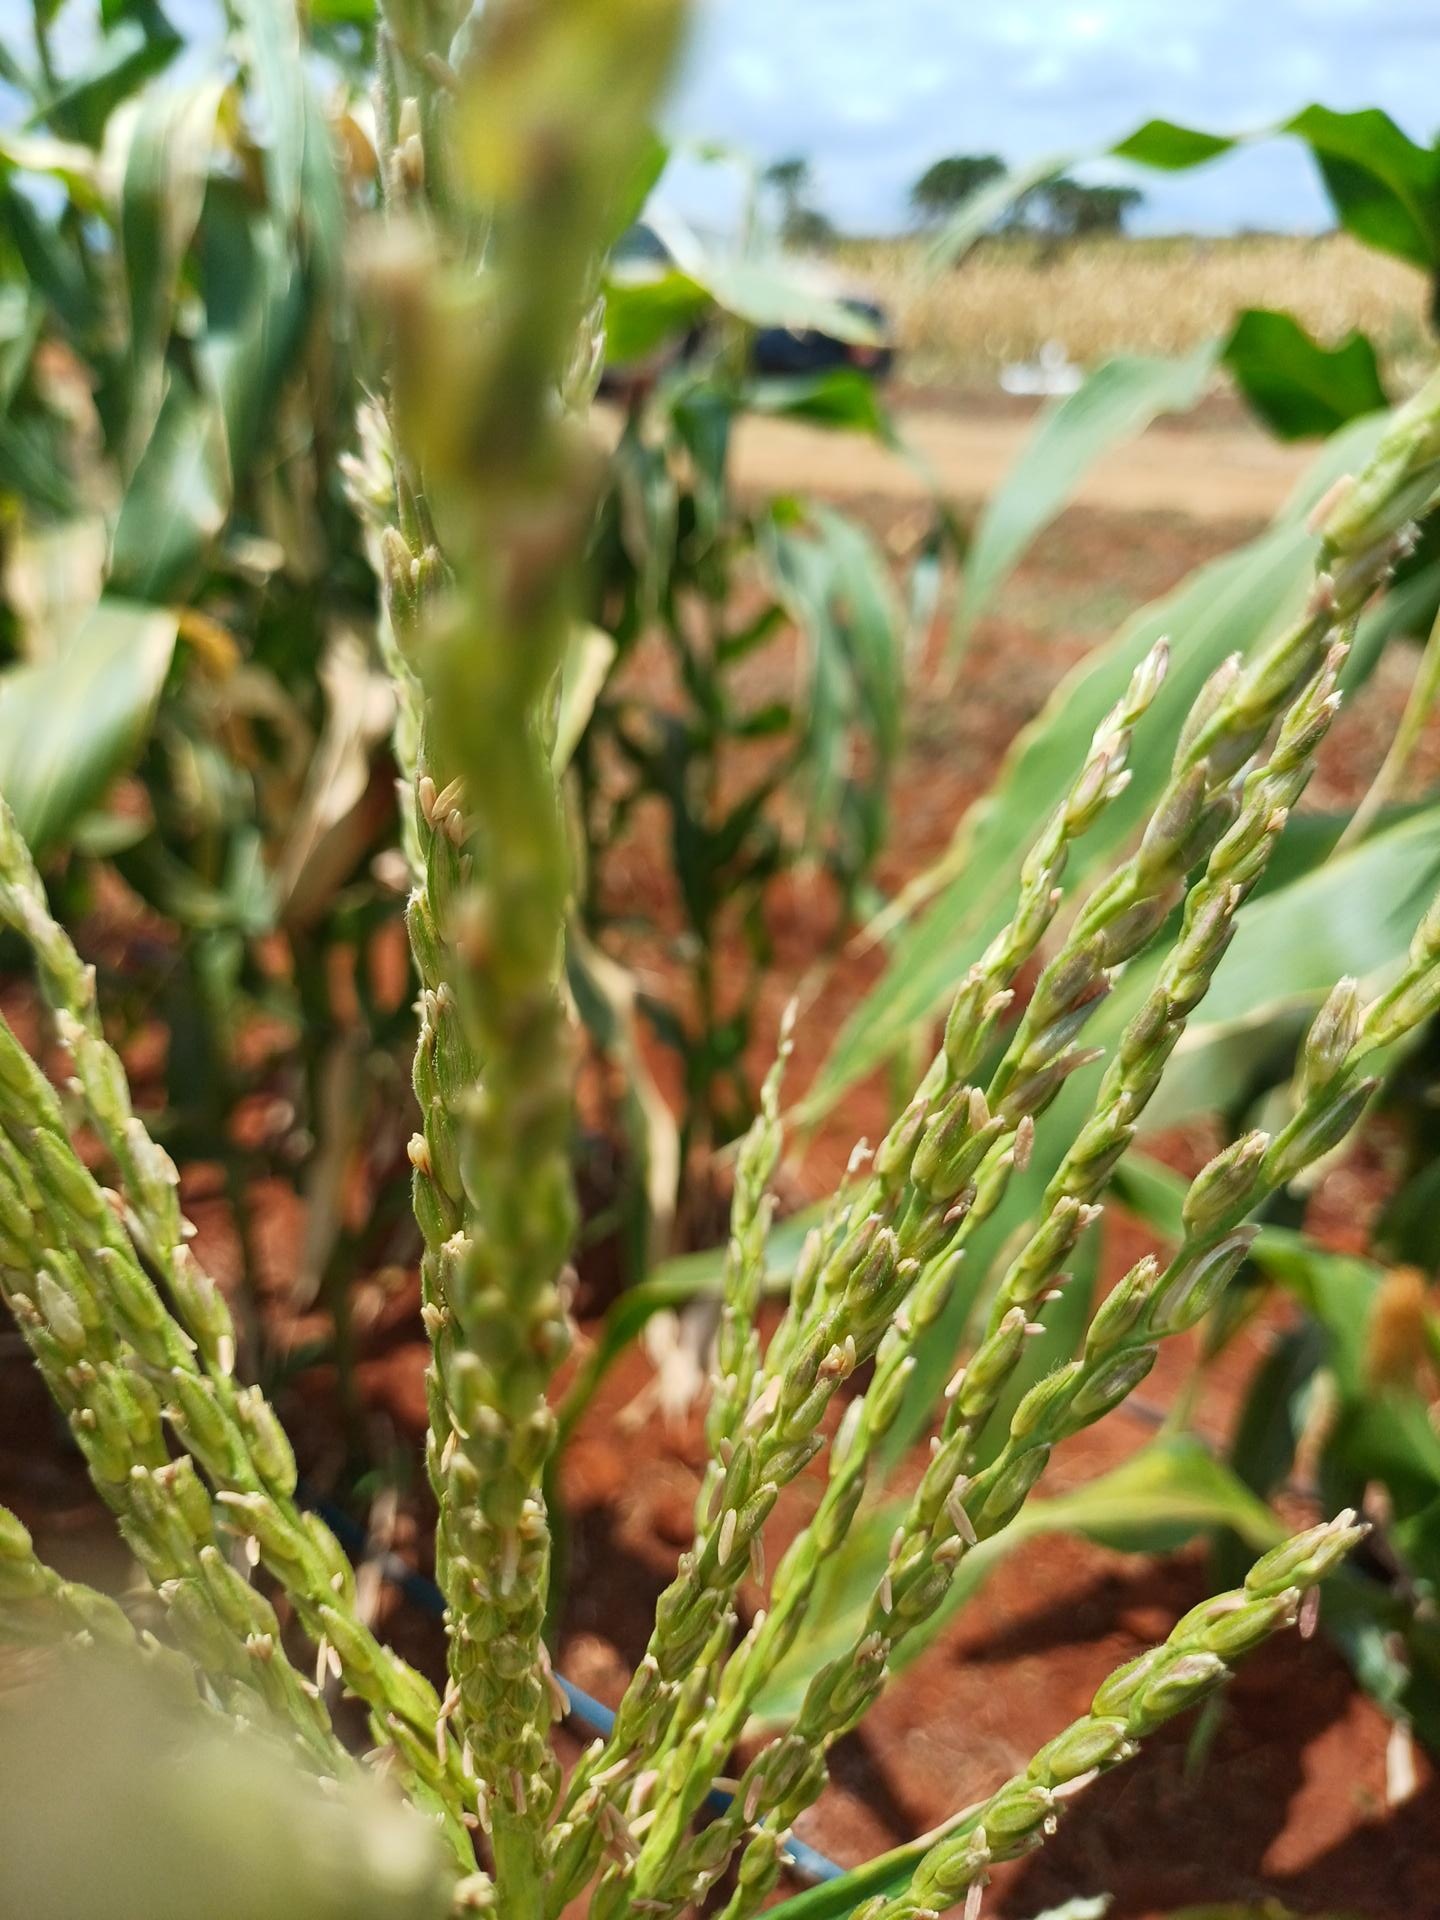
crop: maize
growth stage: flowering
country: Kenya
